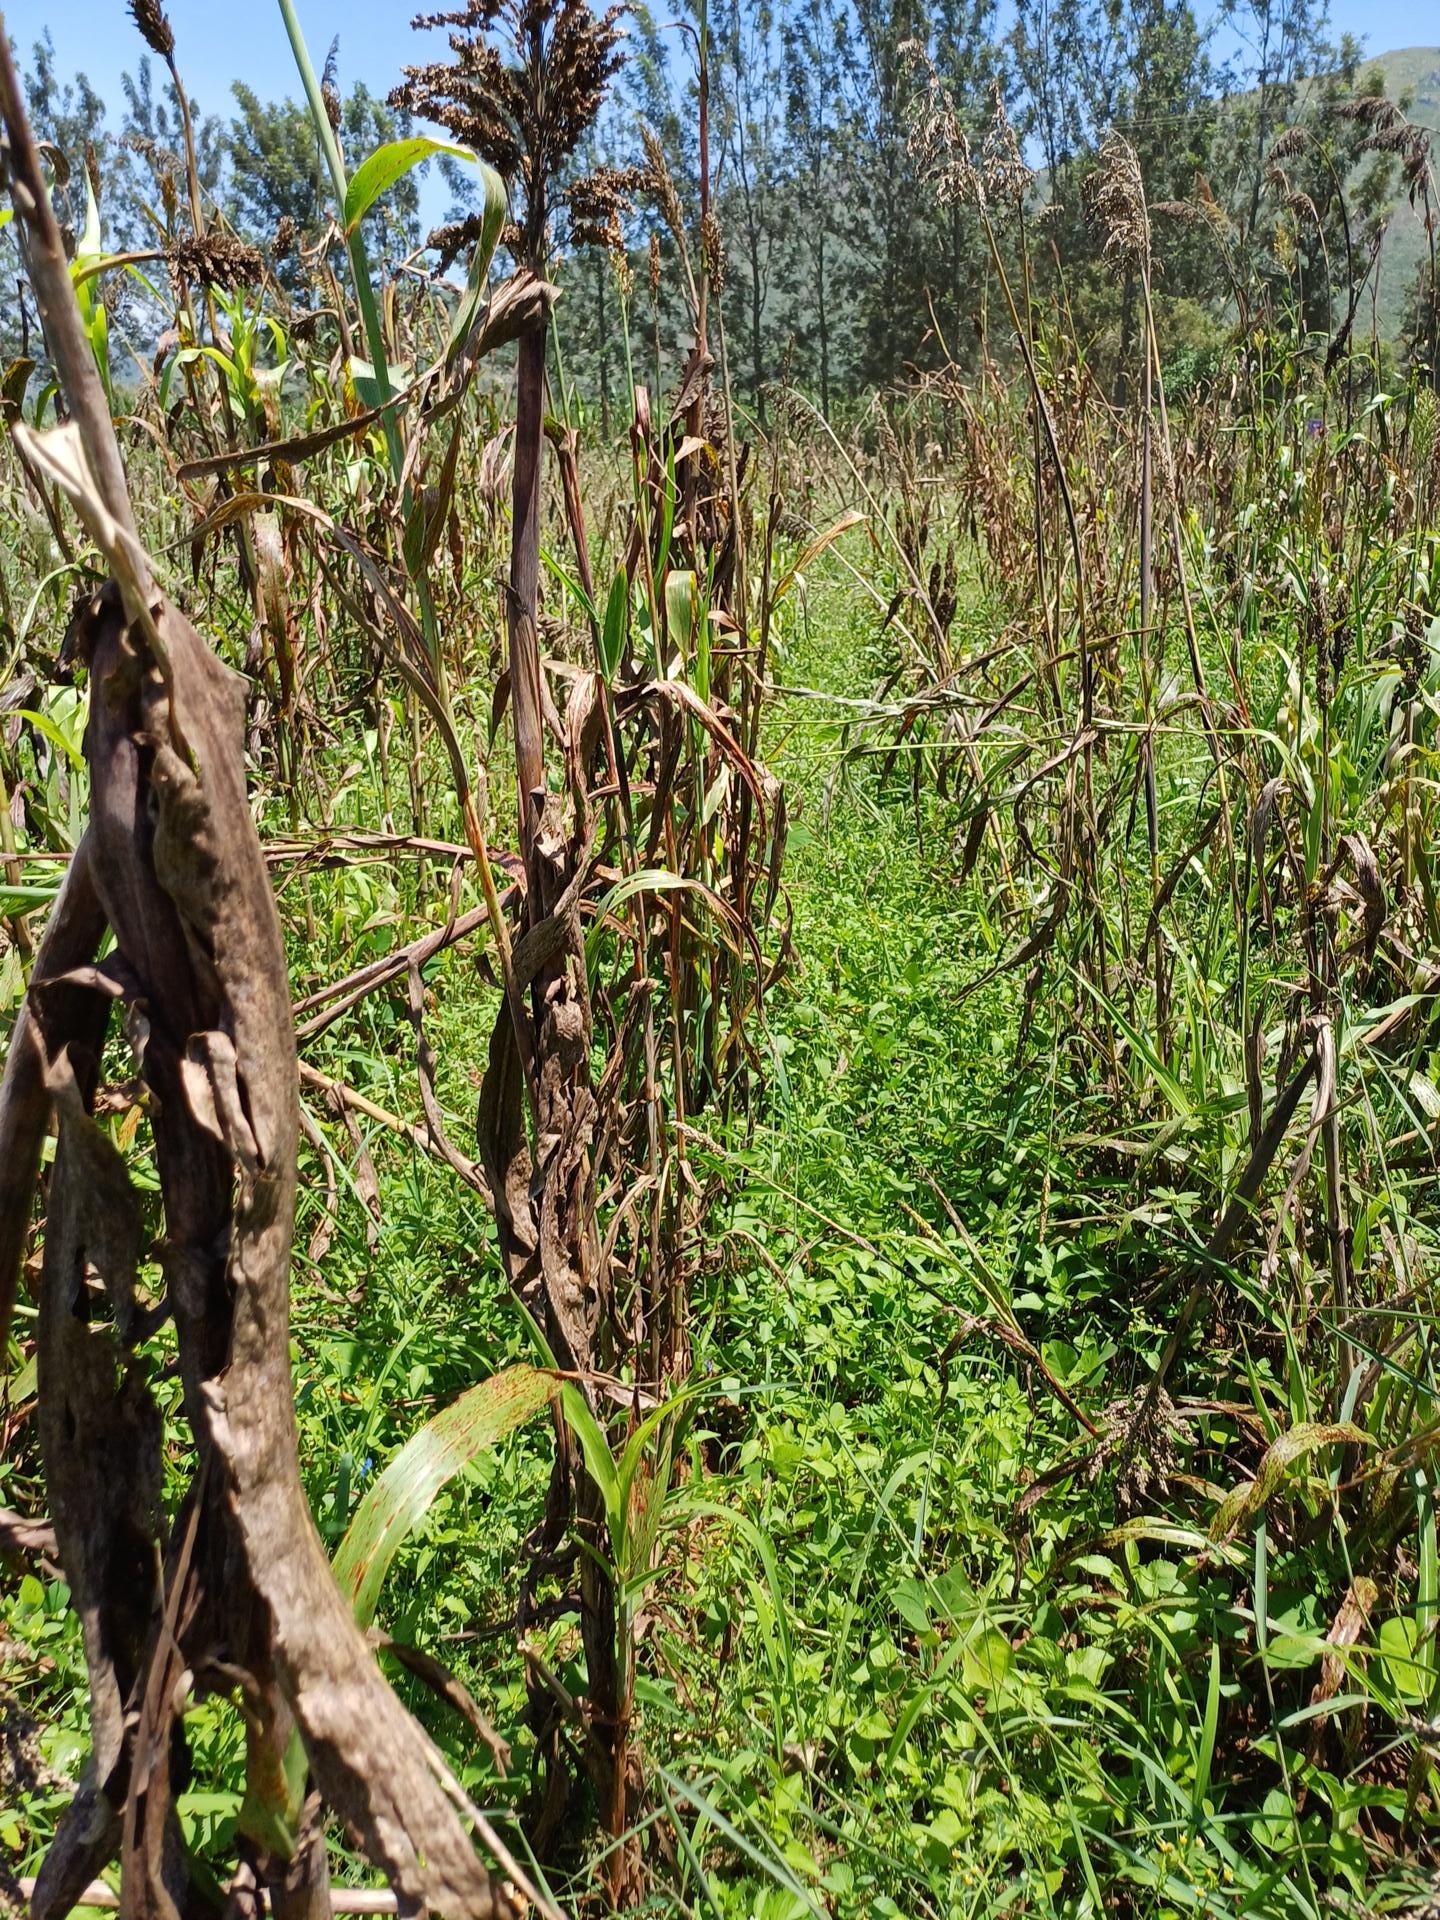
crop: sorghum
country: Kenya
